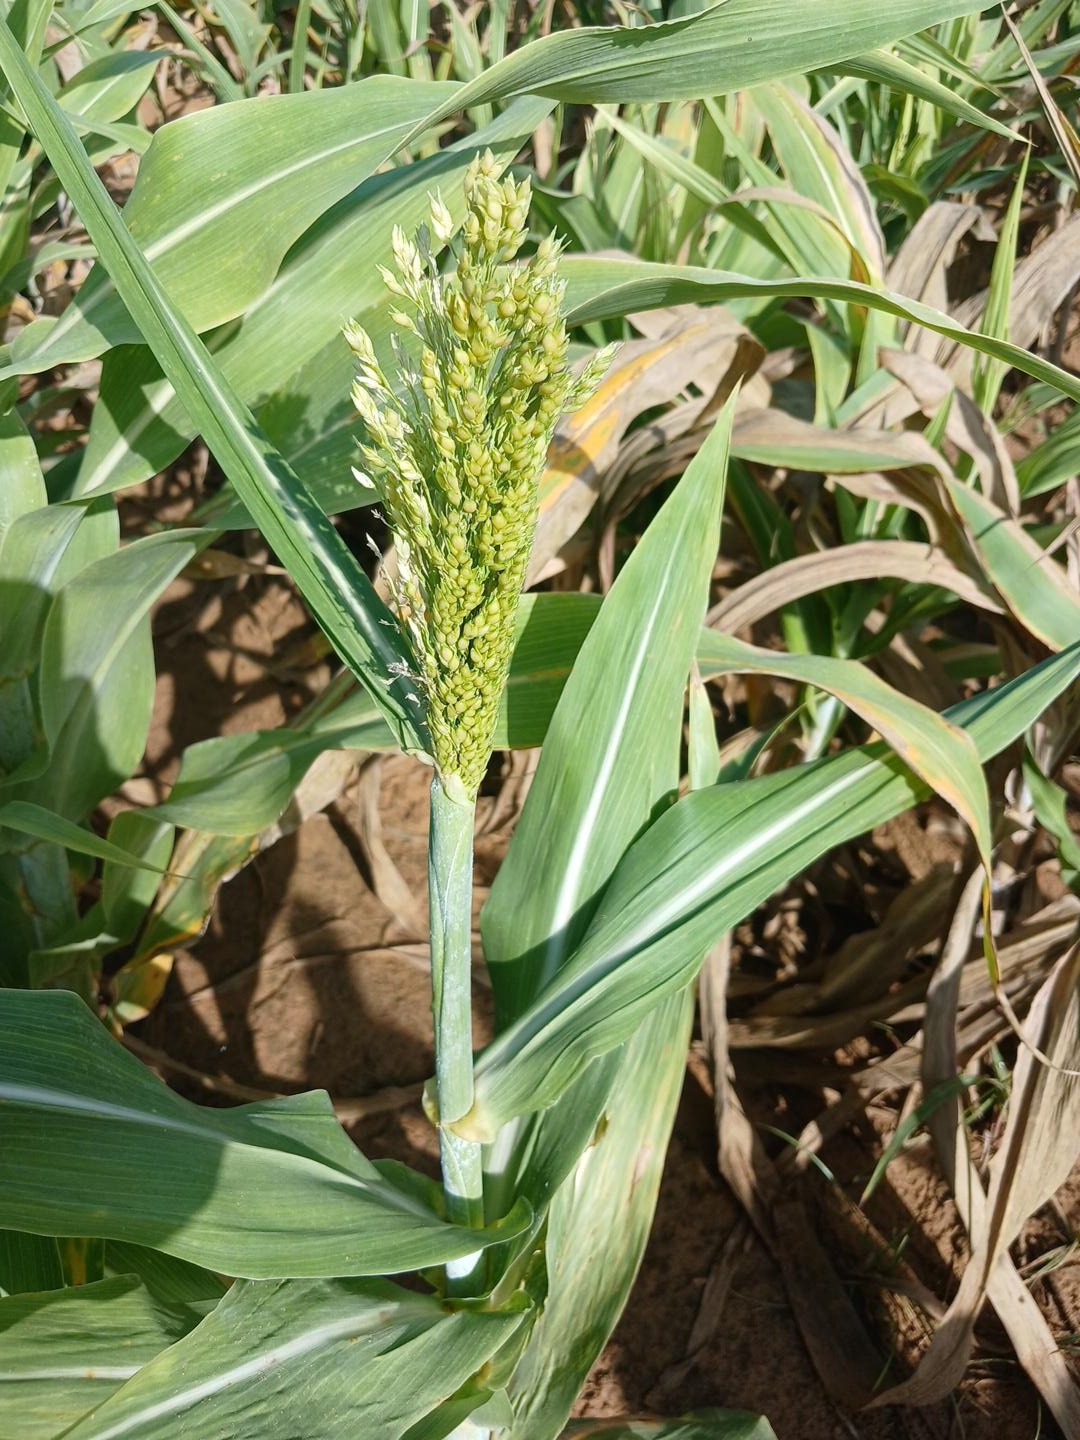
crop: sorghum
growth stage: flowering
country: Senegal
